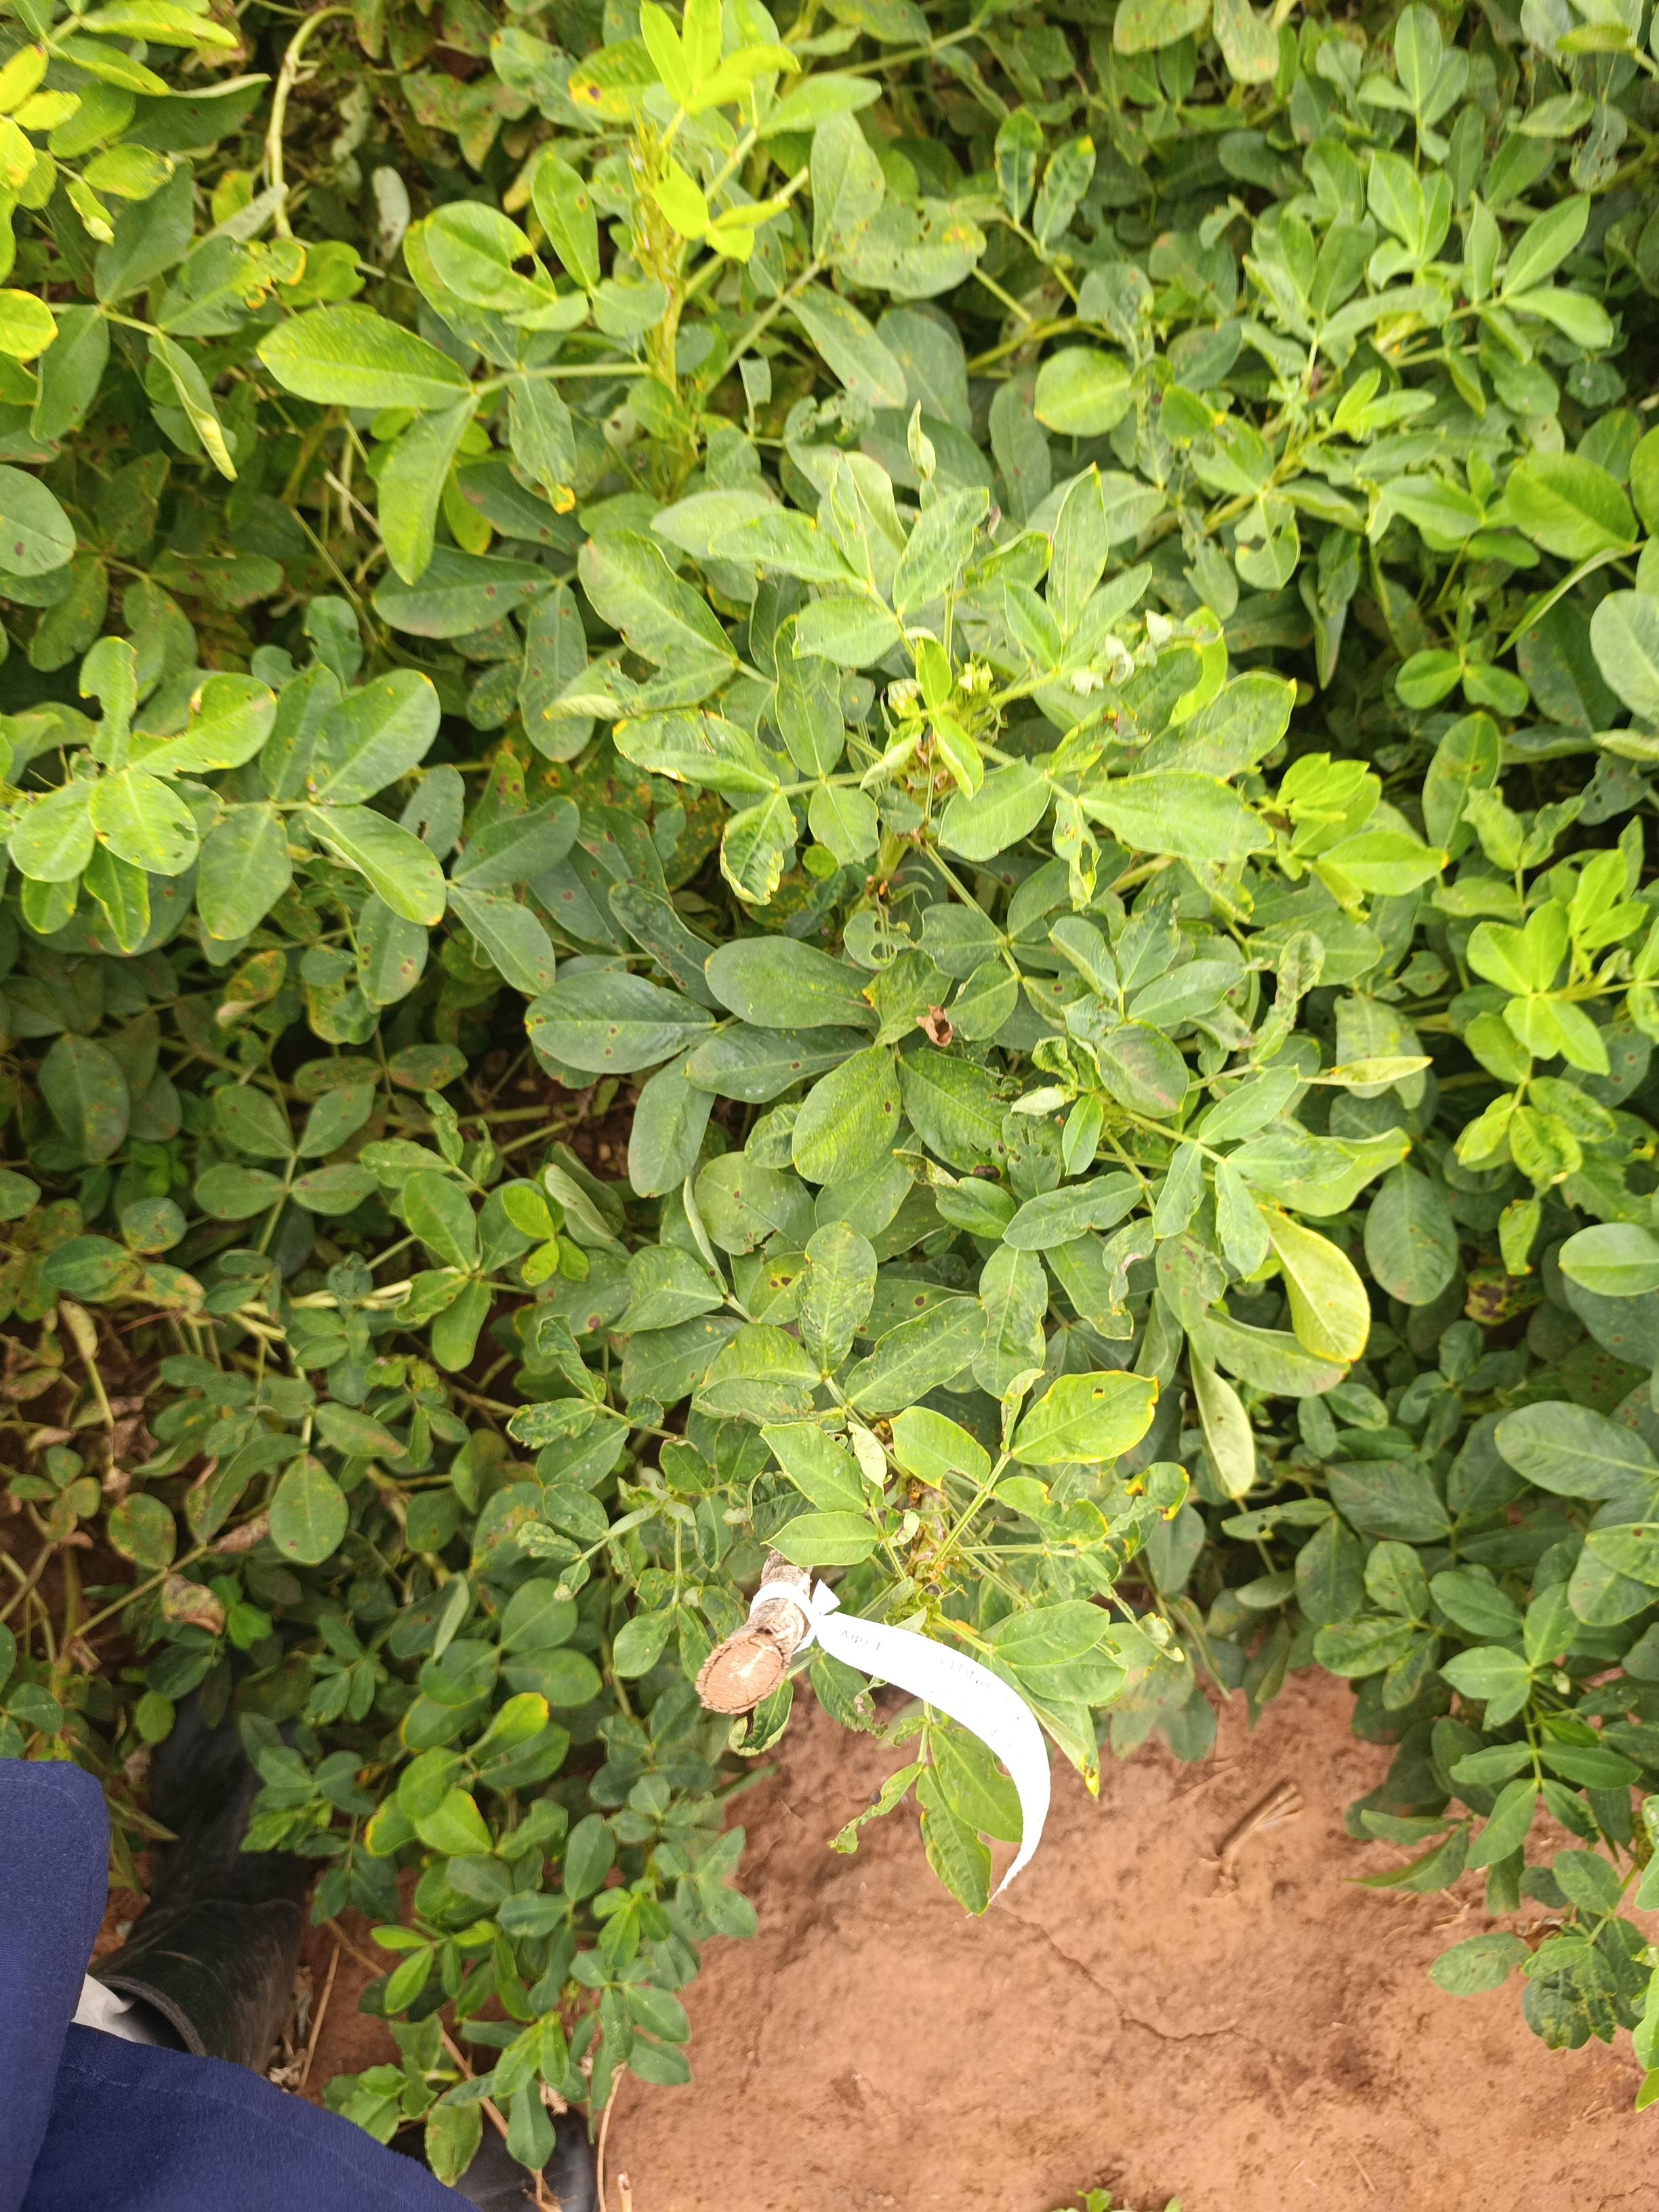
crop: groundnut
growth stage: pegging
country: Kenya
